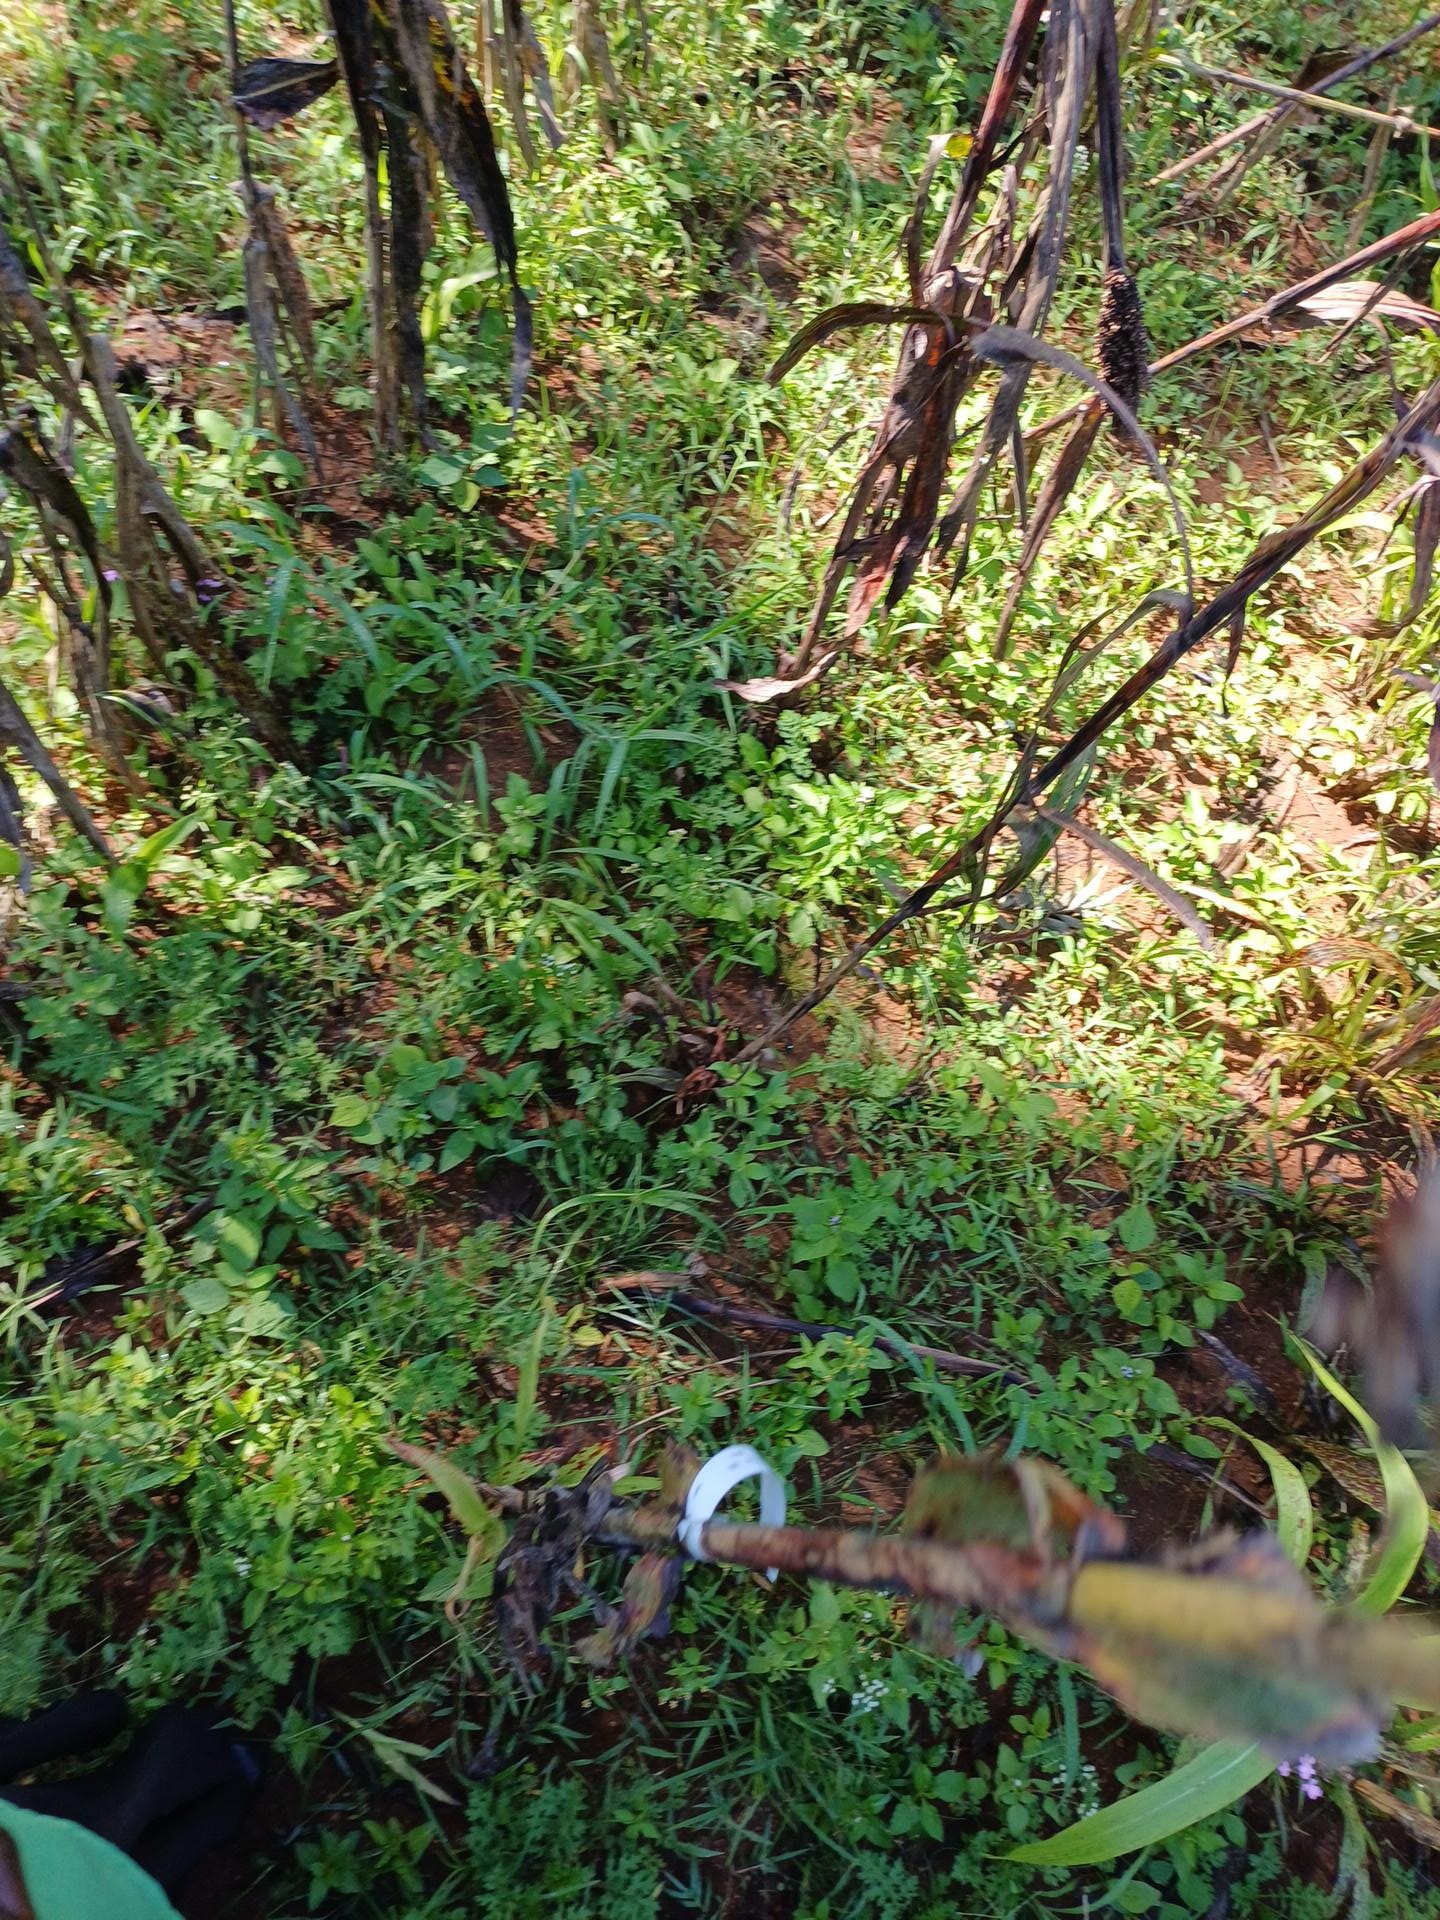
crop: sorghum
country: Kenya
